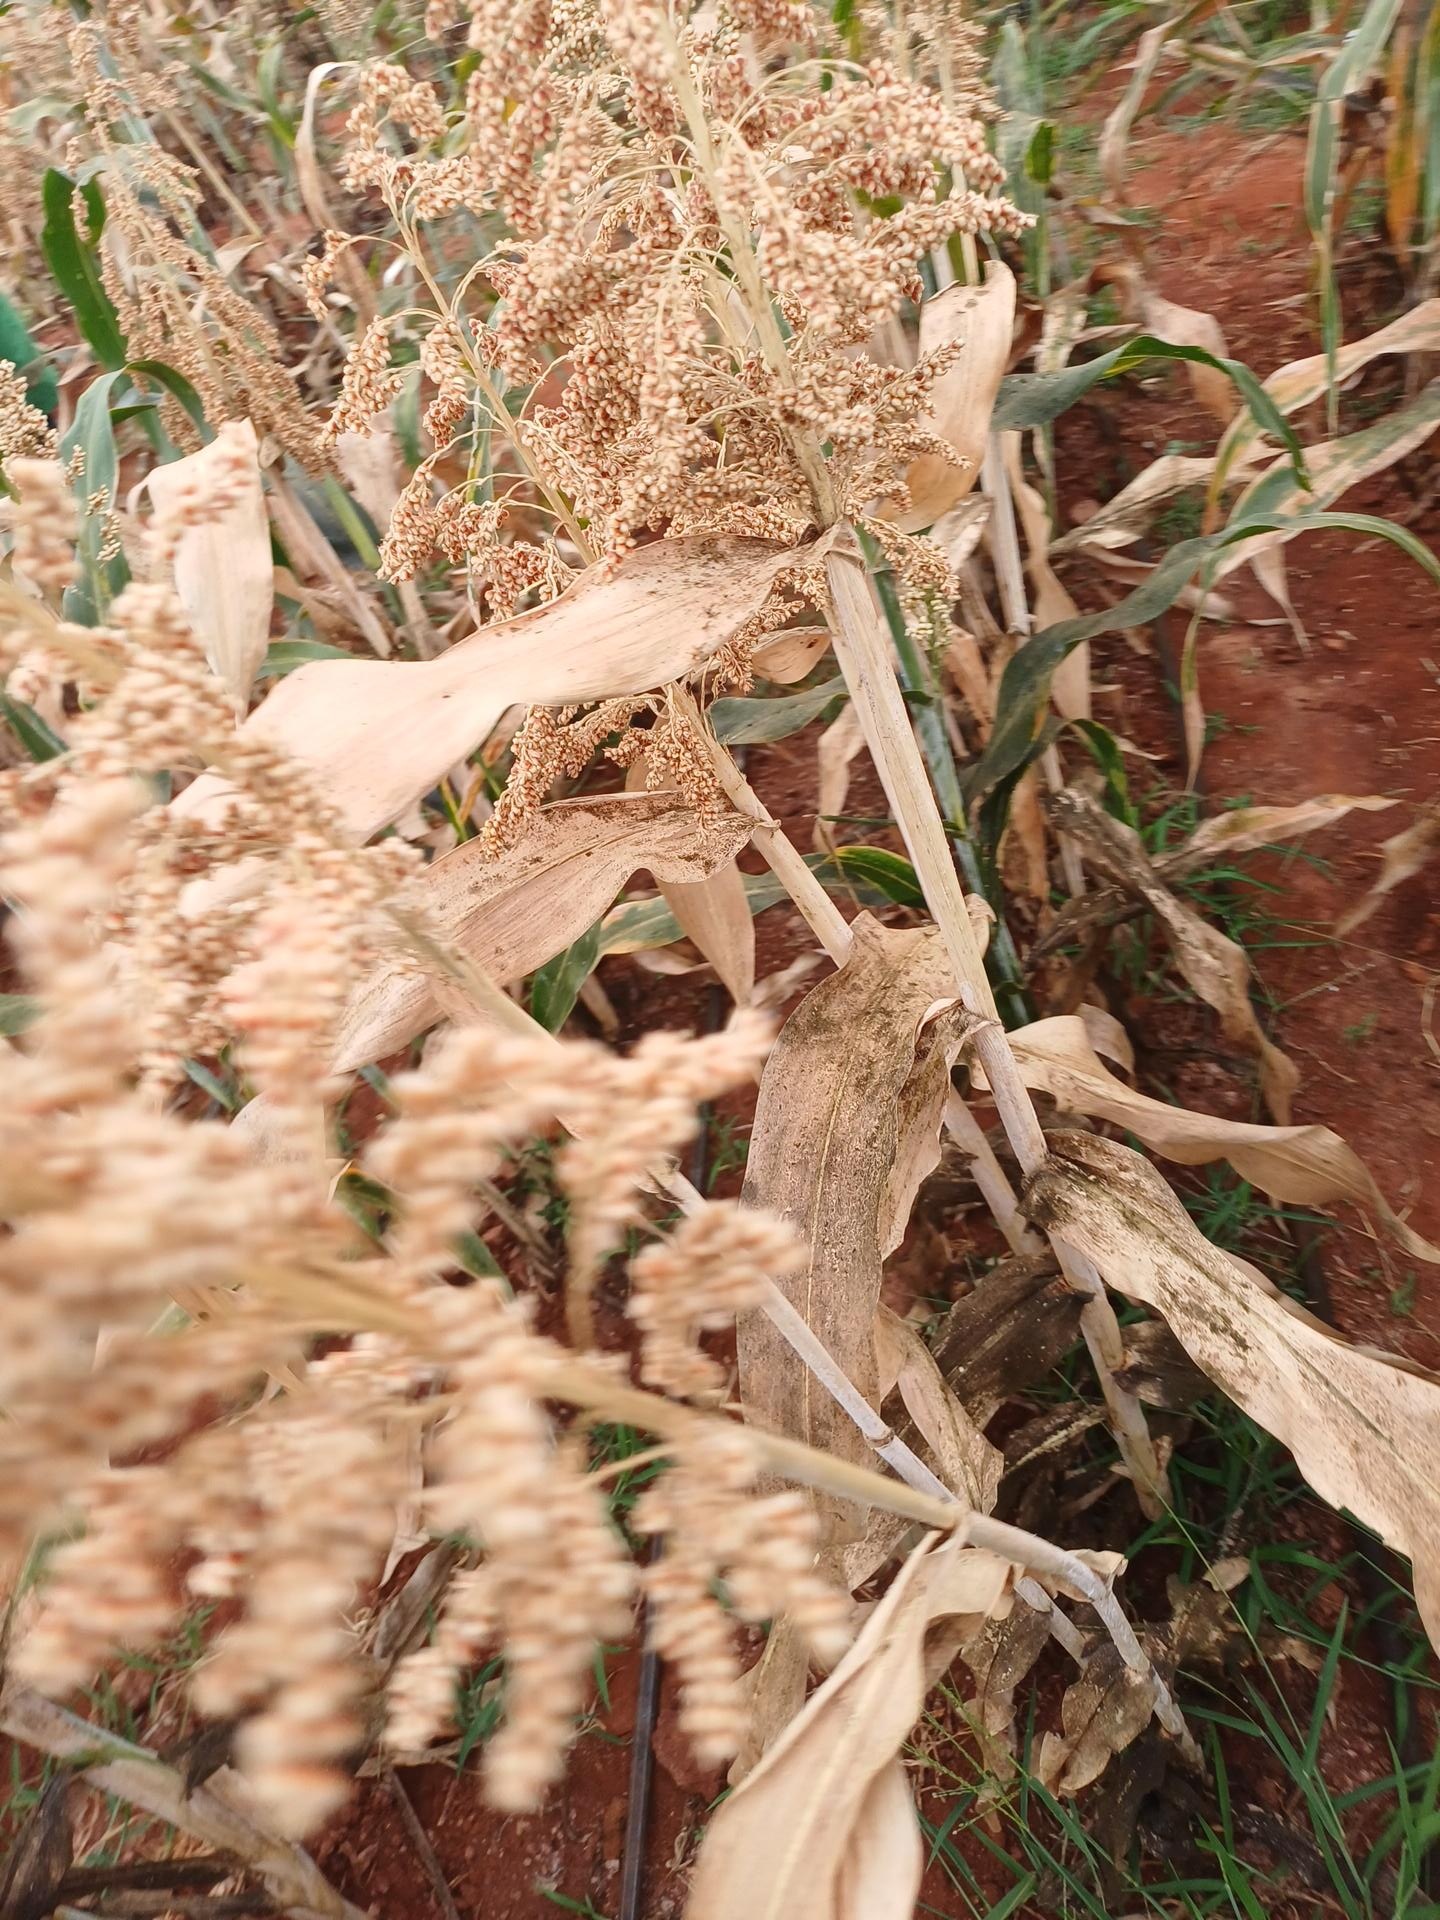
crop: sorghum
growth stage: maturity
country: Kenya
